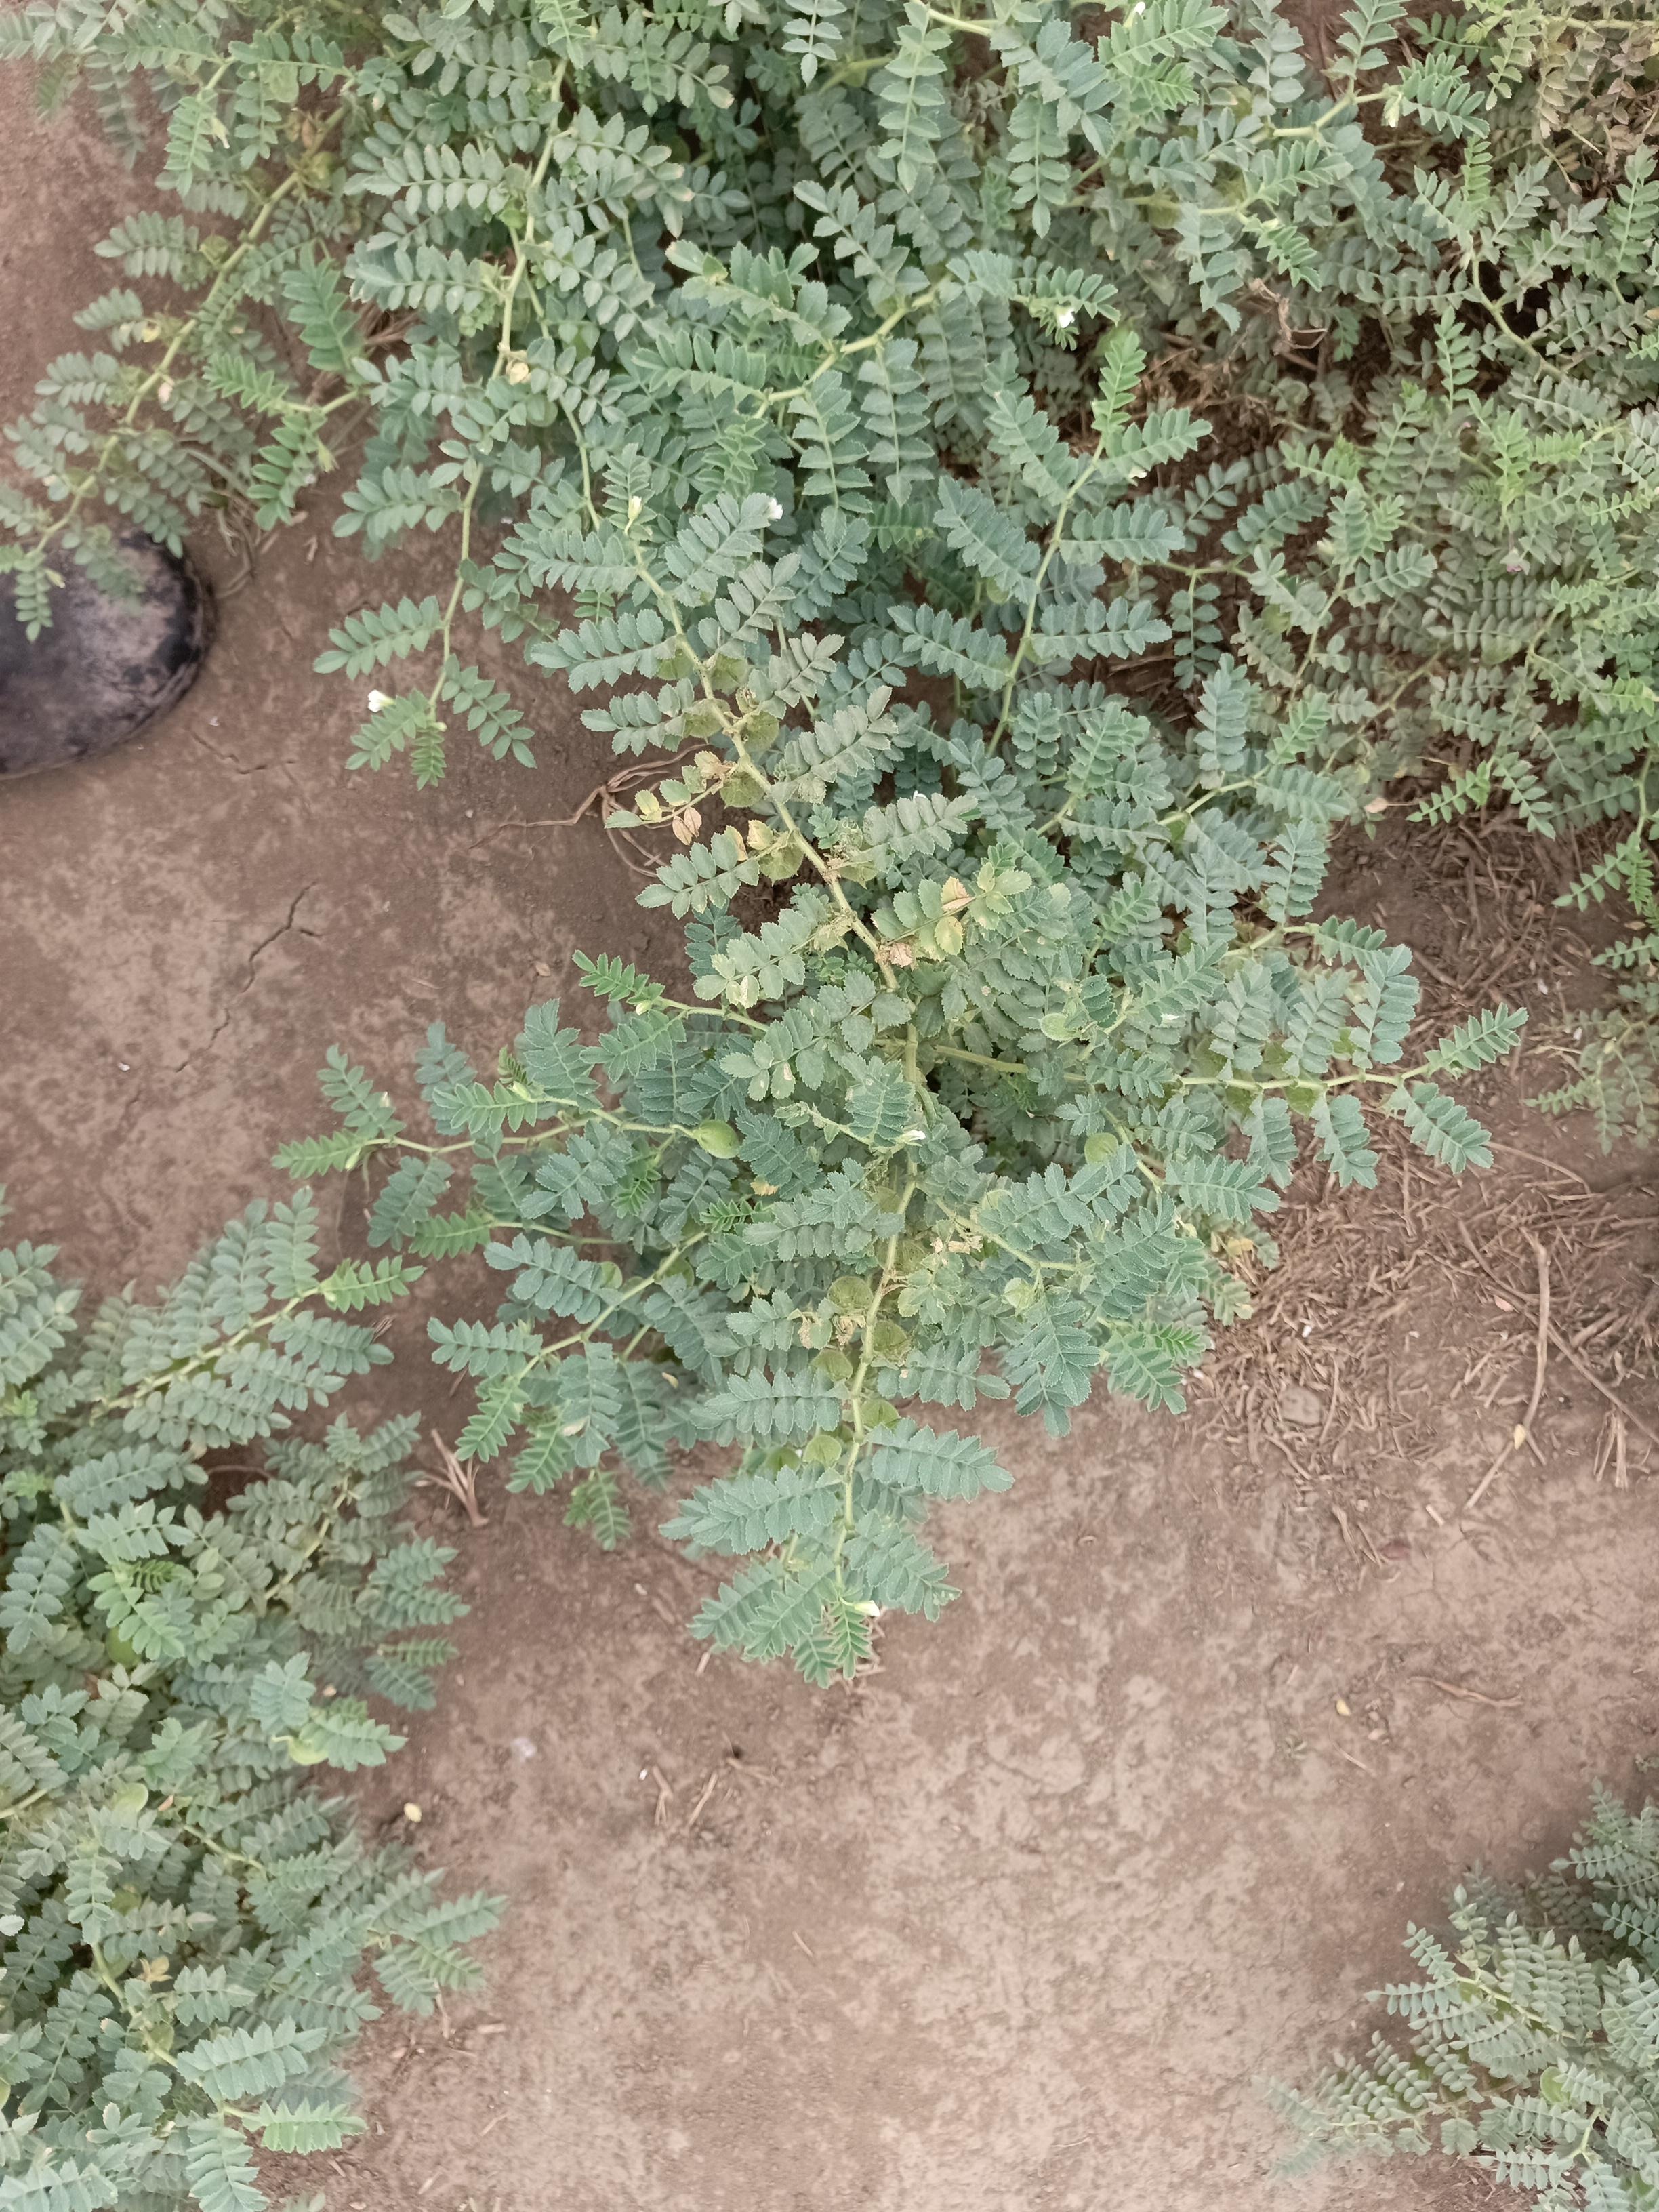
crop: chickpea
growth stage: development pod
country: Tanzania
